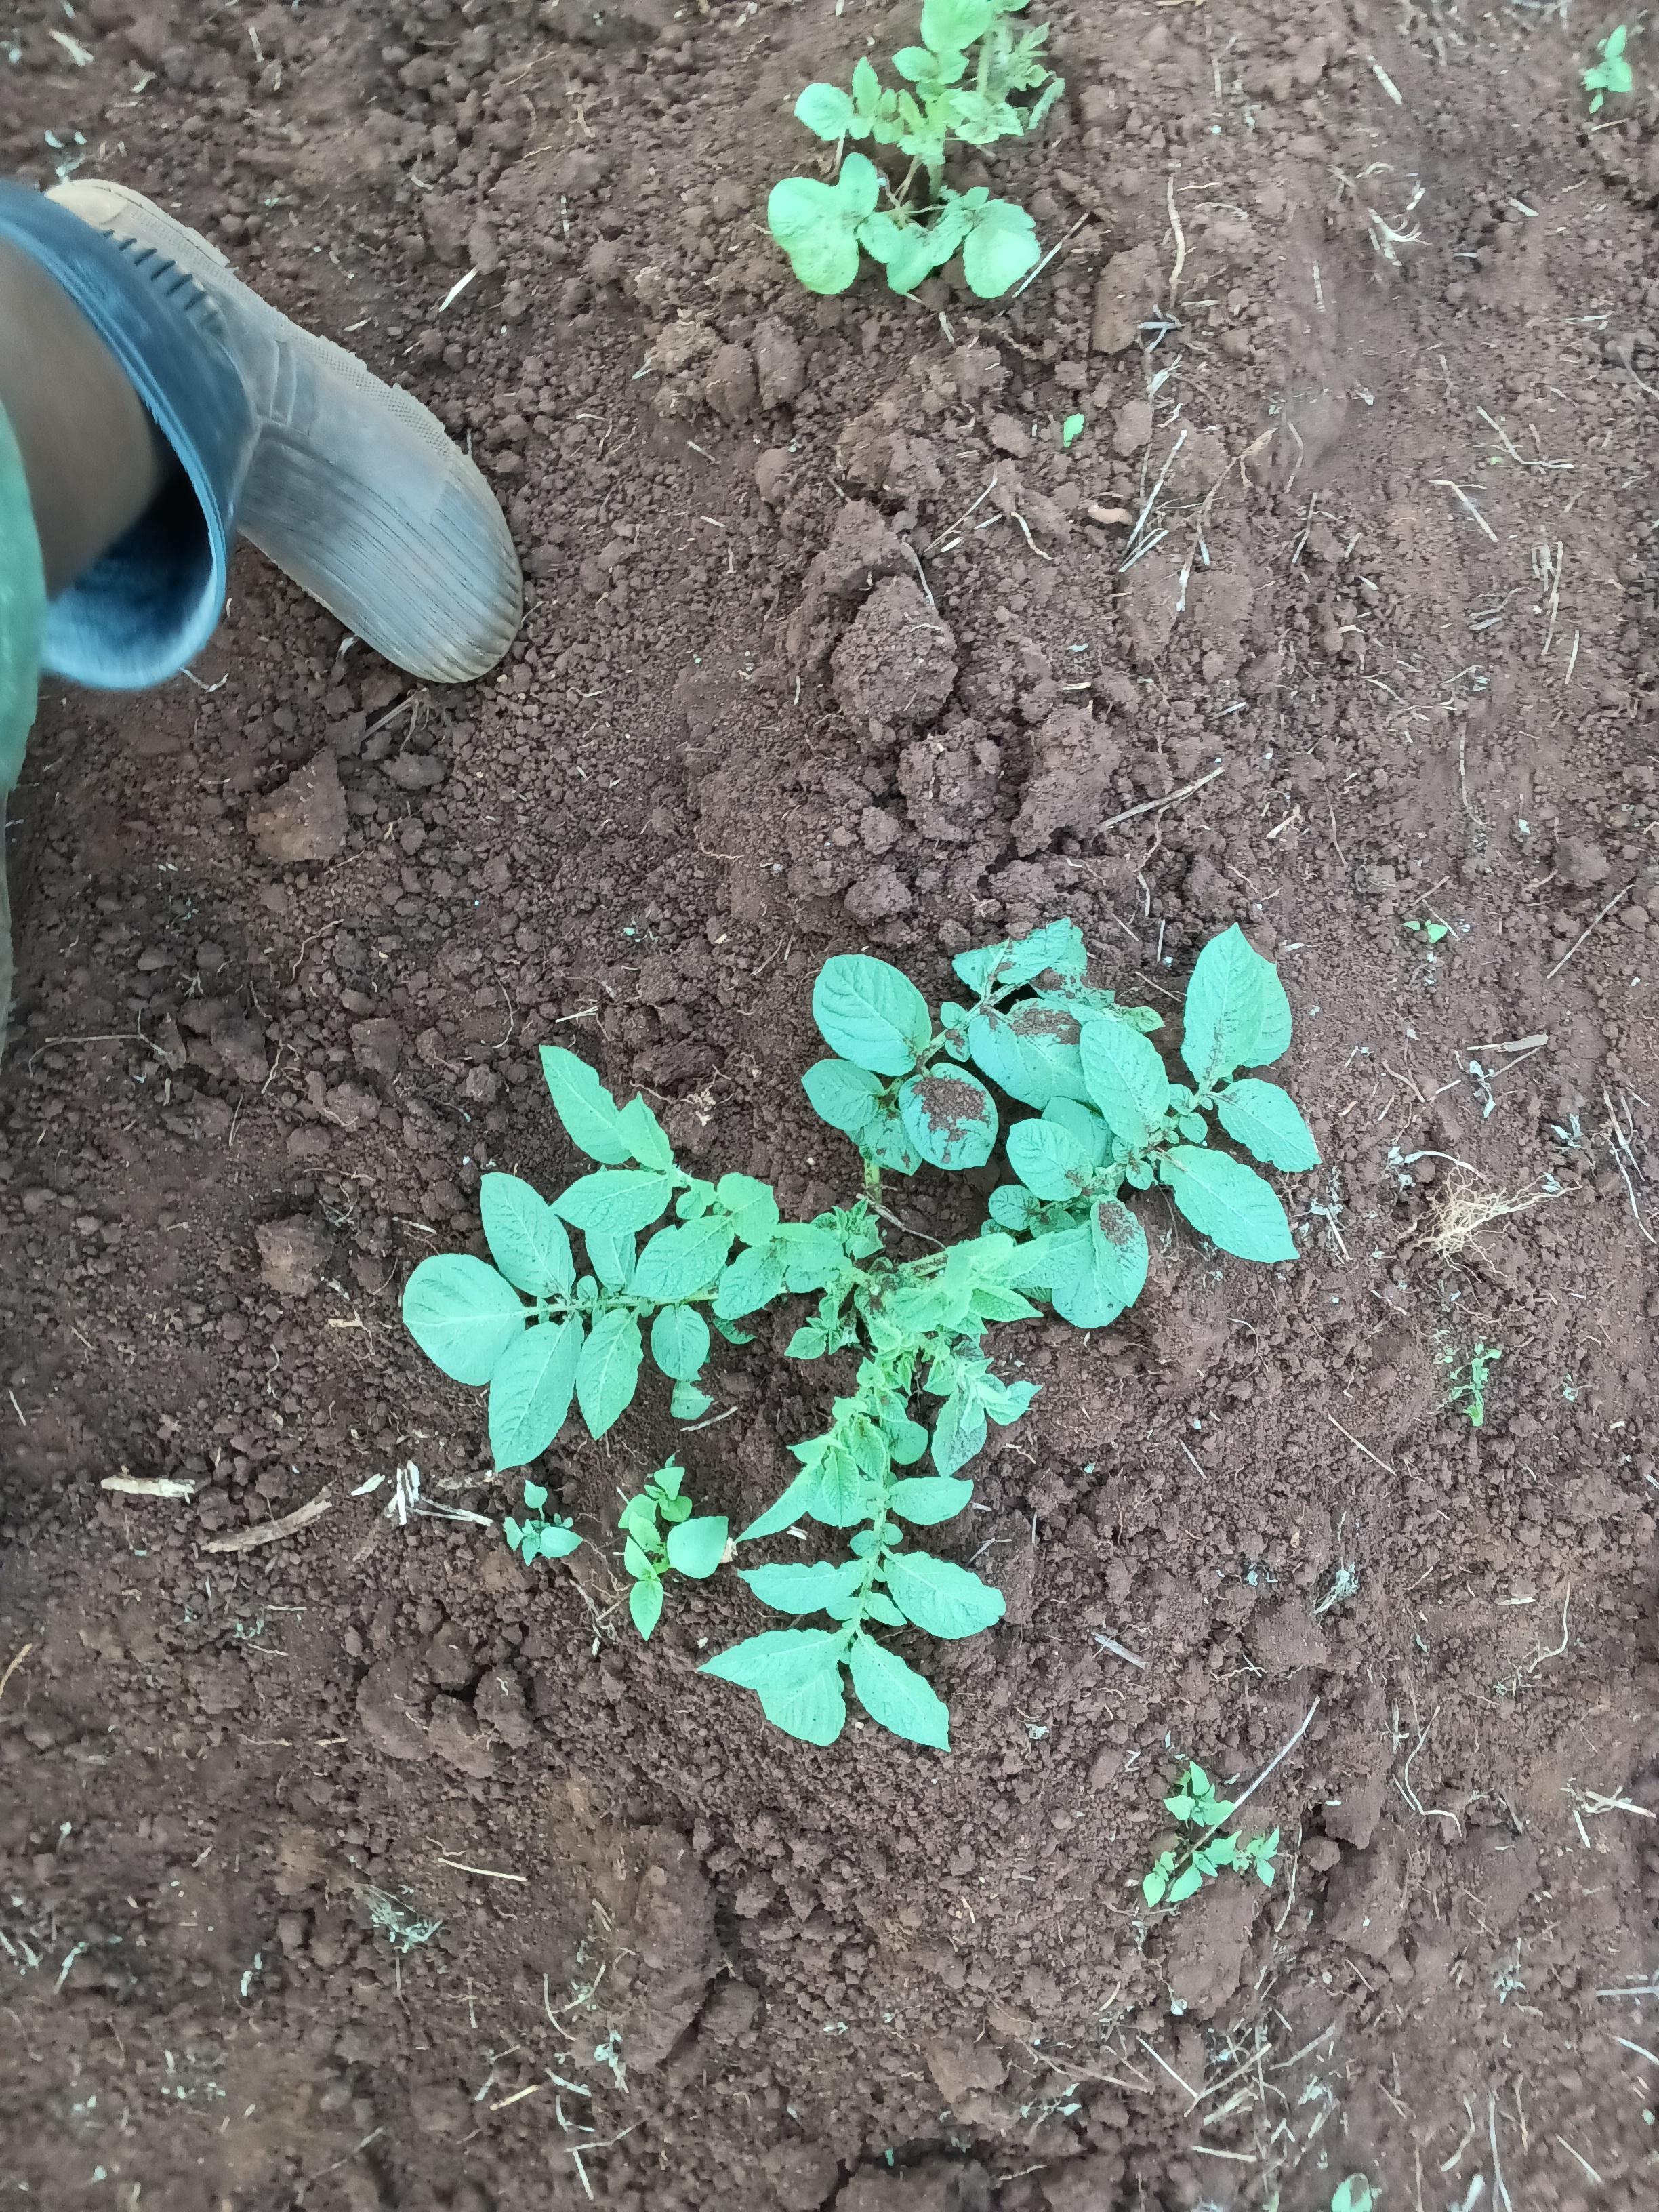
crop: potato
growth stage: emergence
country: Kenya
